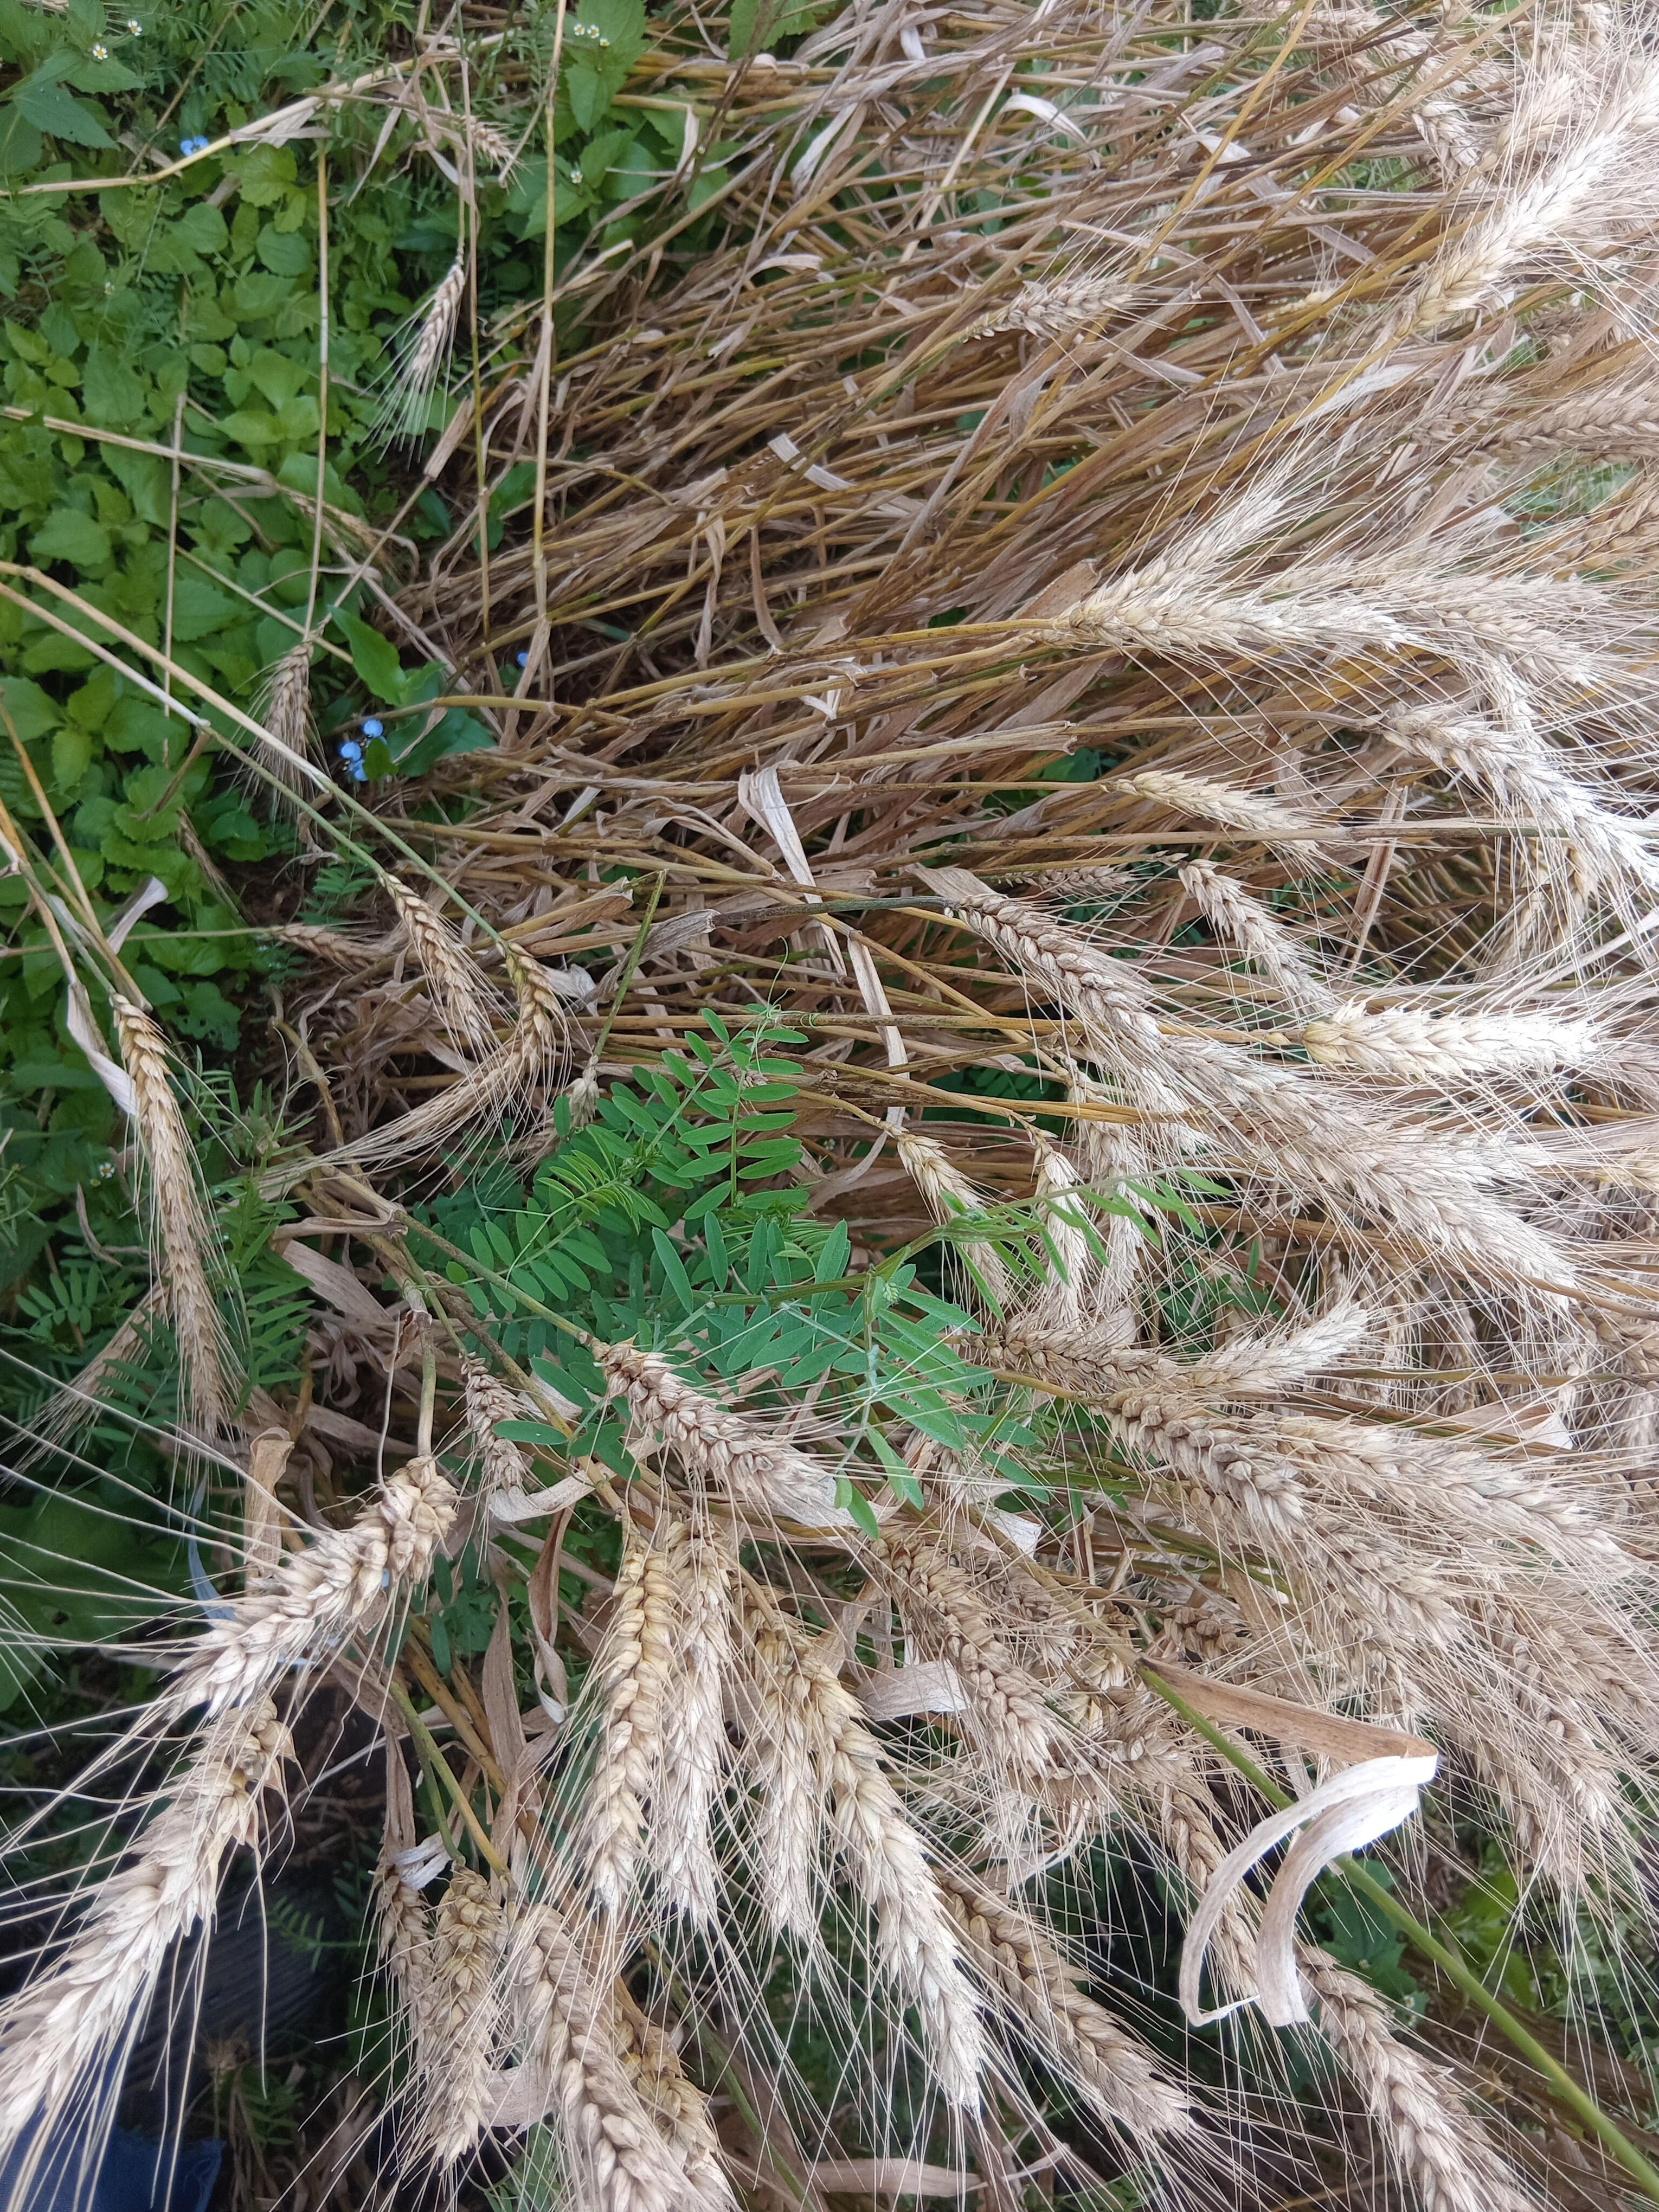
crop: wheat
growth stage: maturity
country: Kenya
